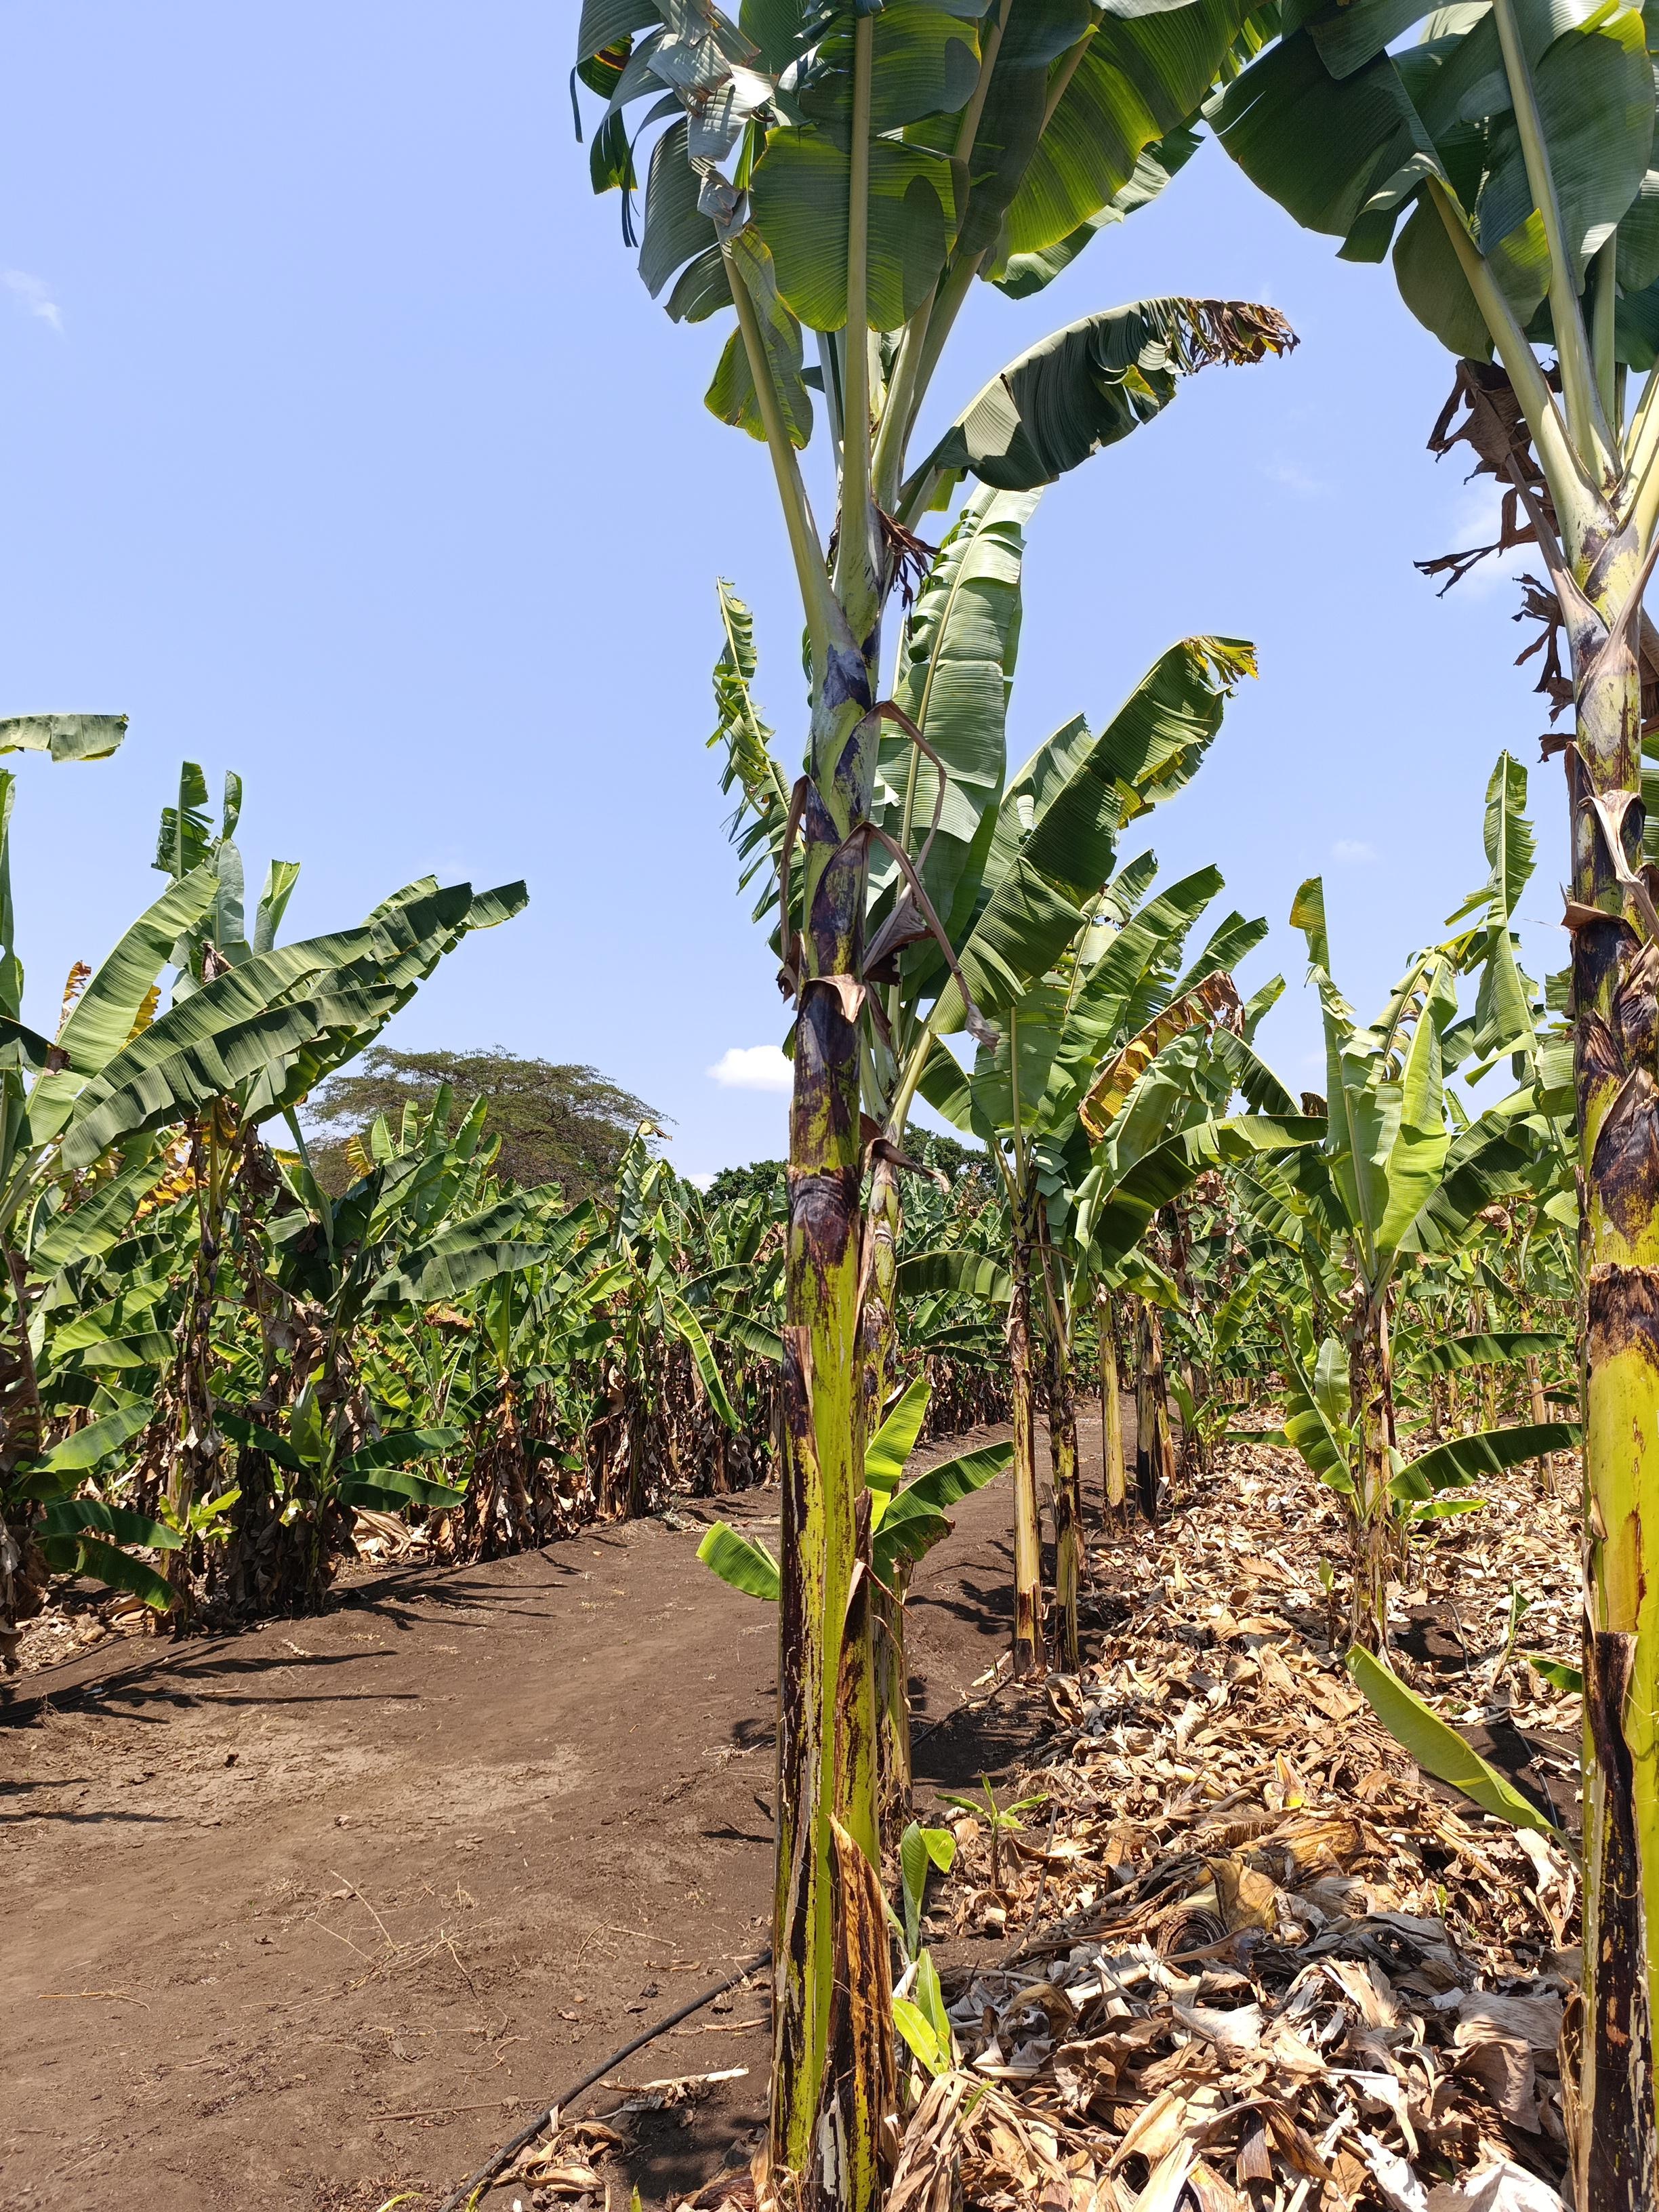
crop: banana
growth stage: vegetative
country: Tanzania
